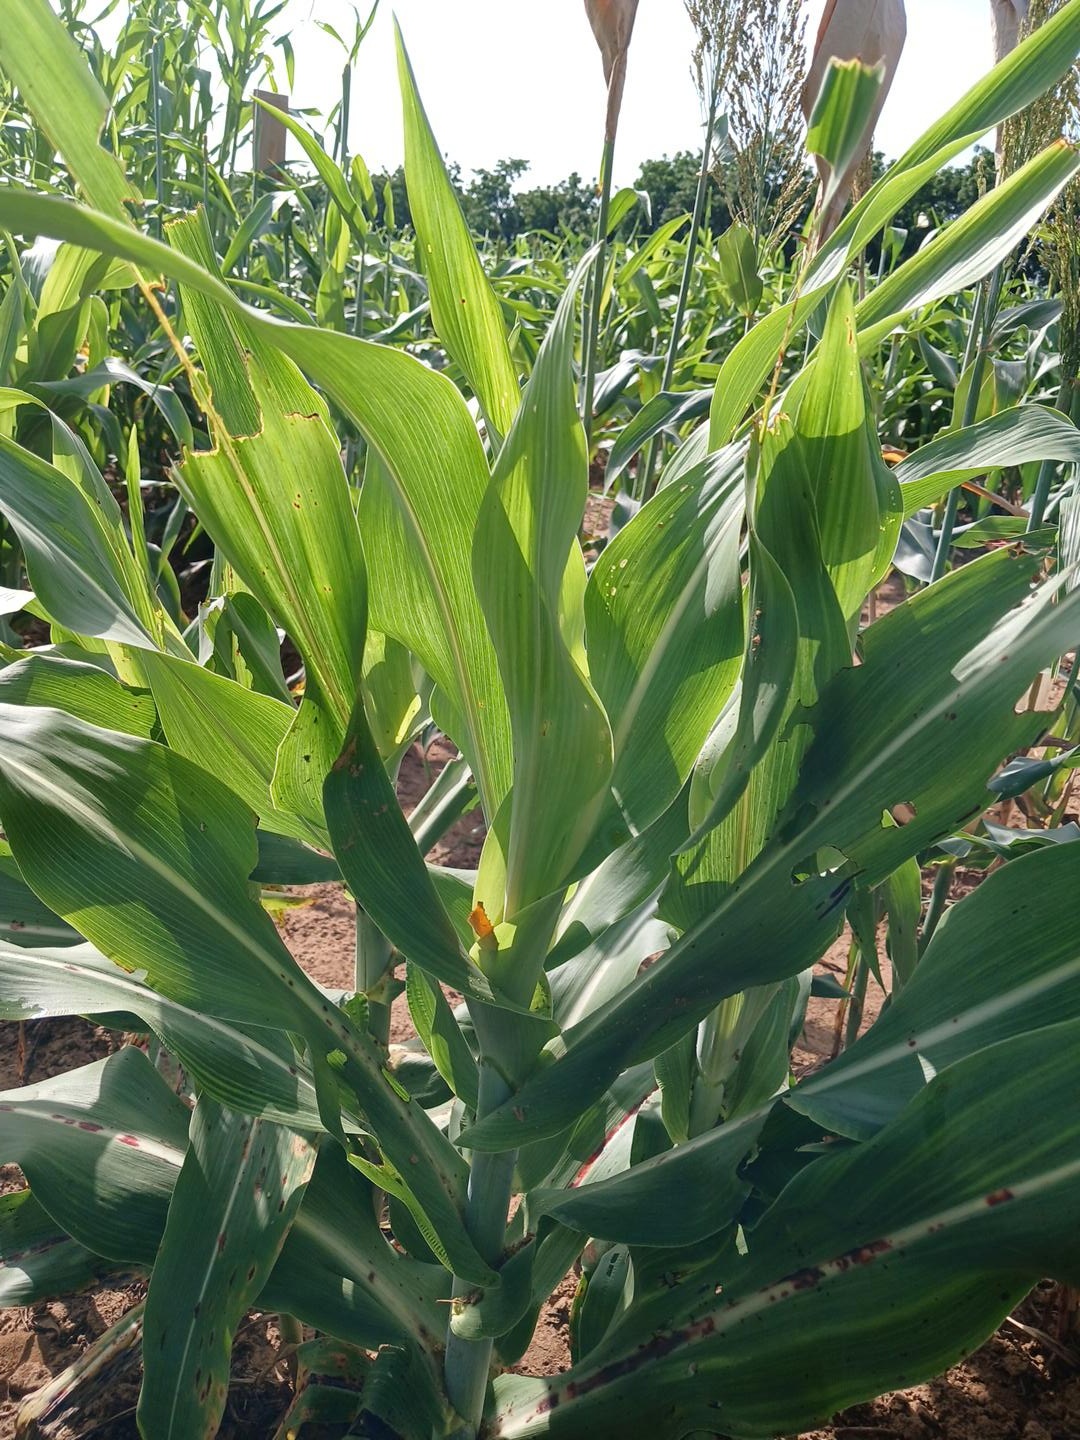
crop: sorghum
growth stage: vegetative
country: Senegal
